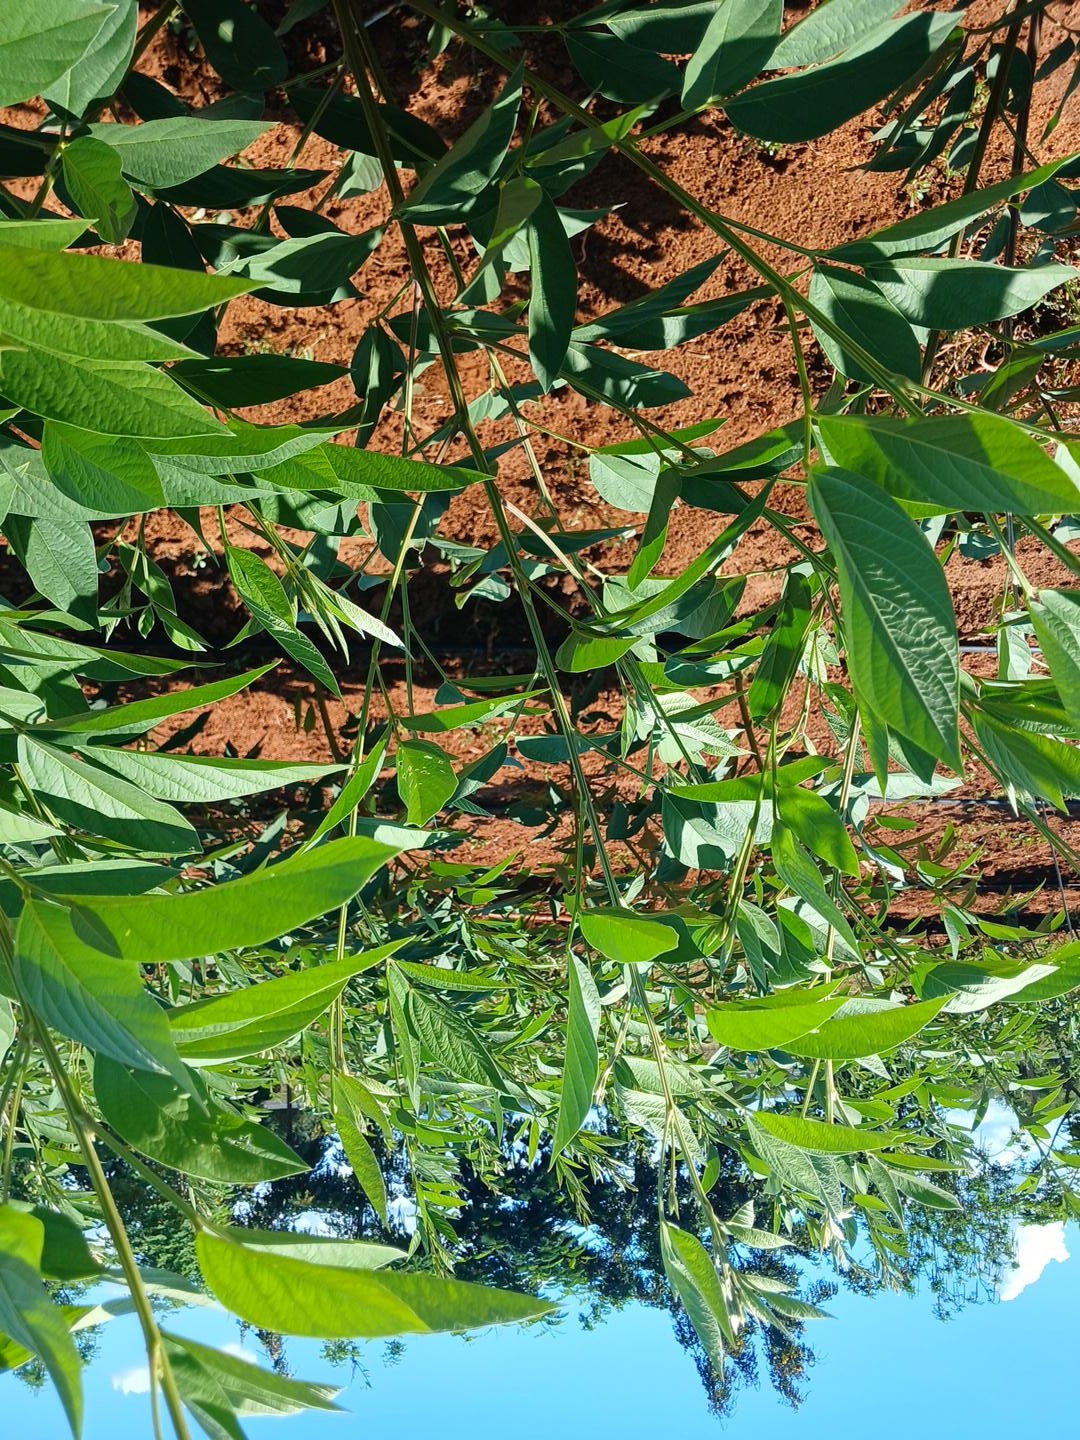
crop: pigeonpea
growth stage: vegetative
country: Kenya
